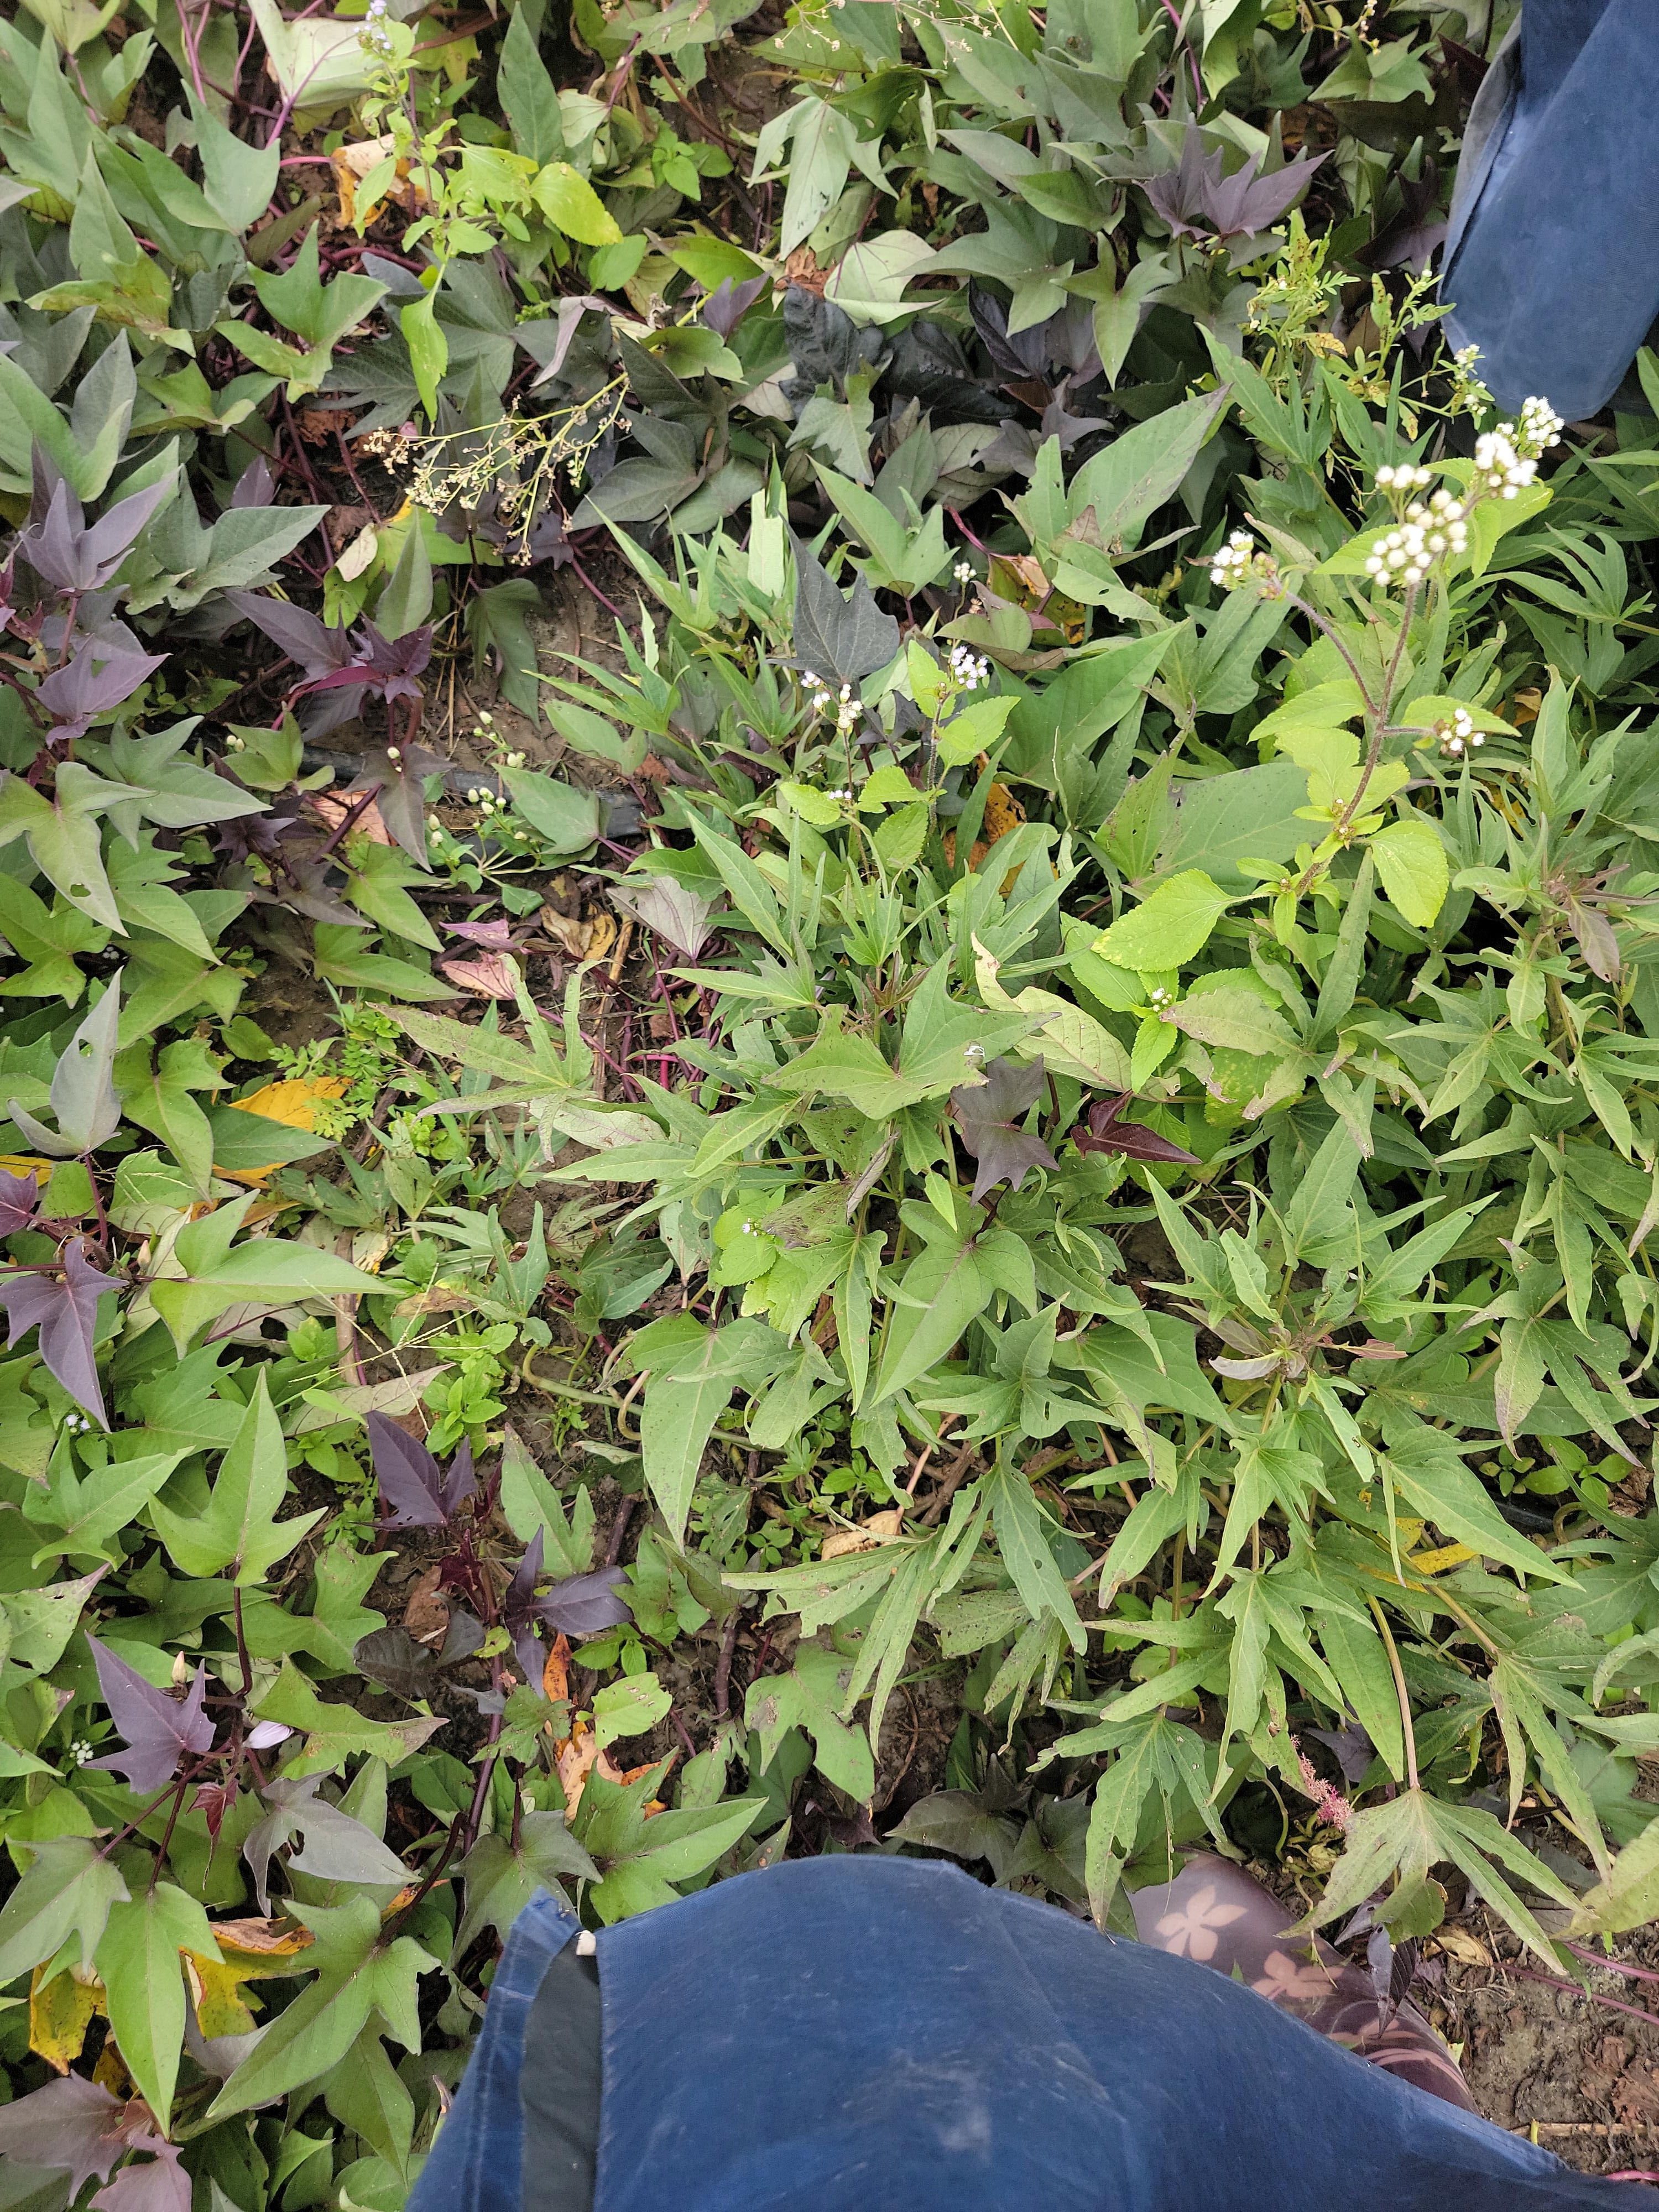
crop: sweet potato
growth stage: flowering
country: Tanzania
